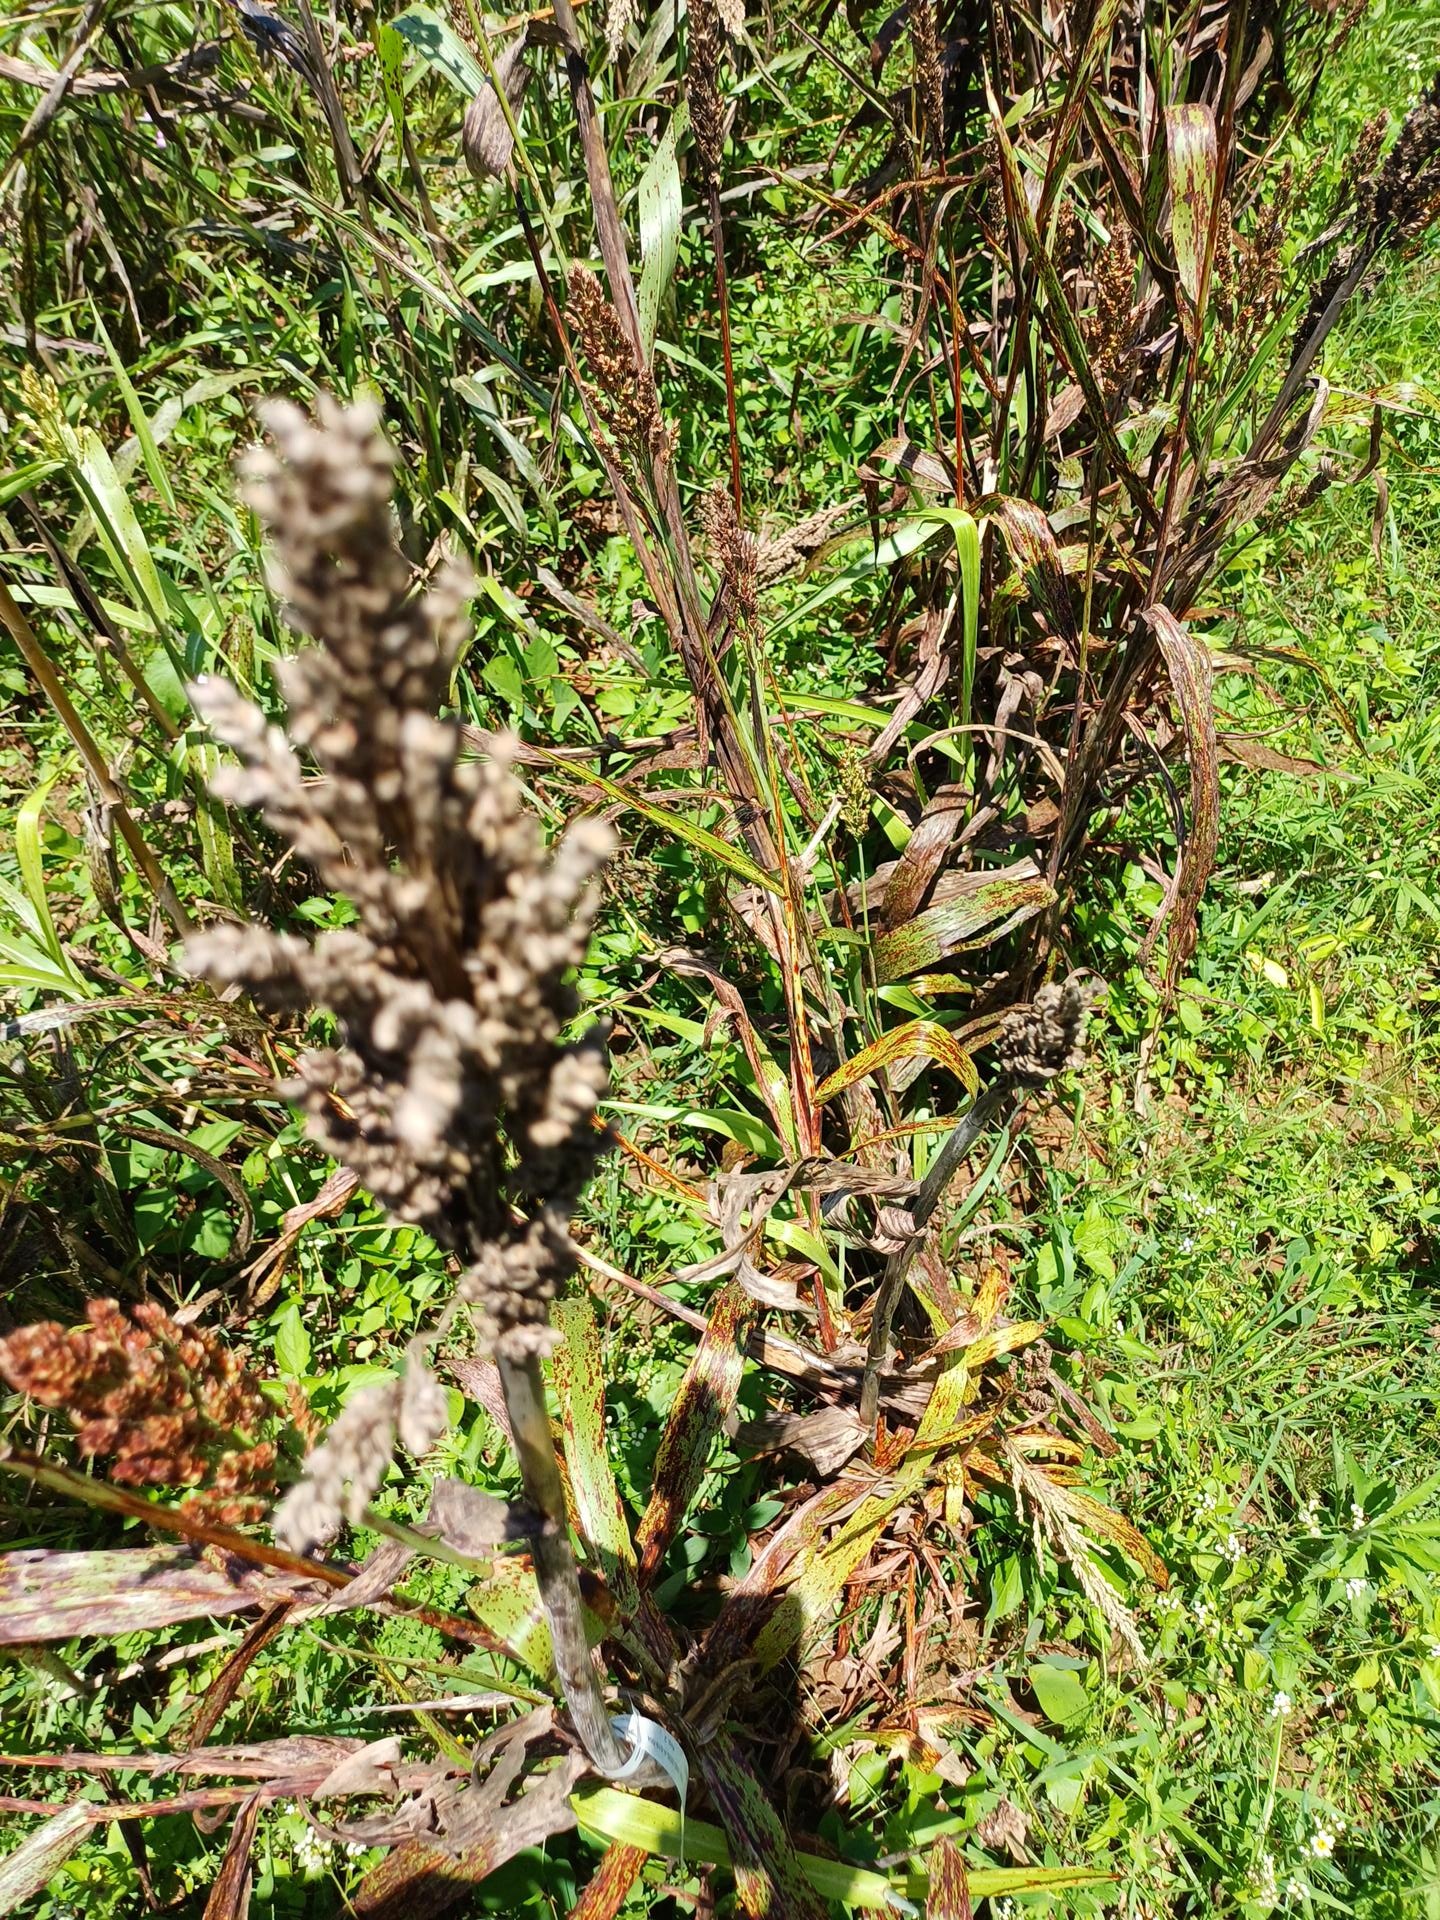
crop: sorghum
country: Kenya
